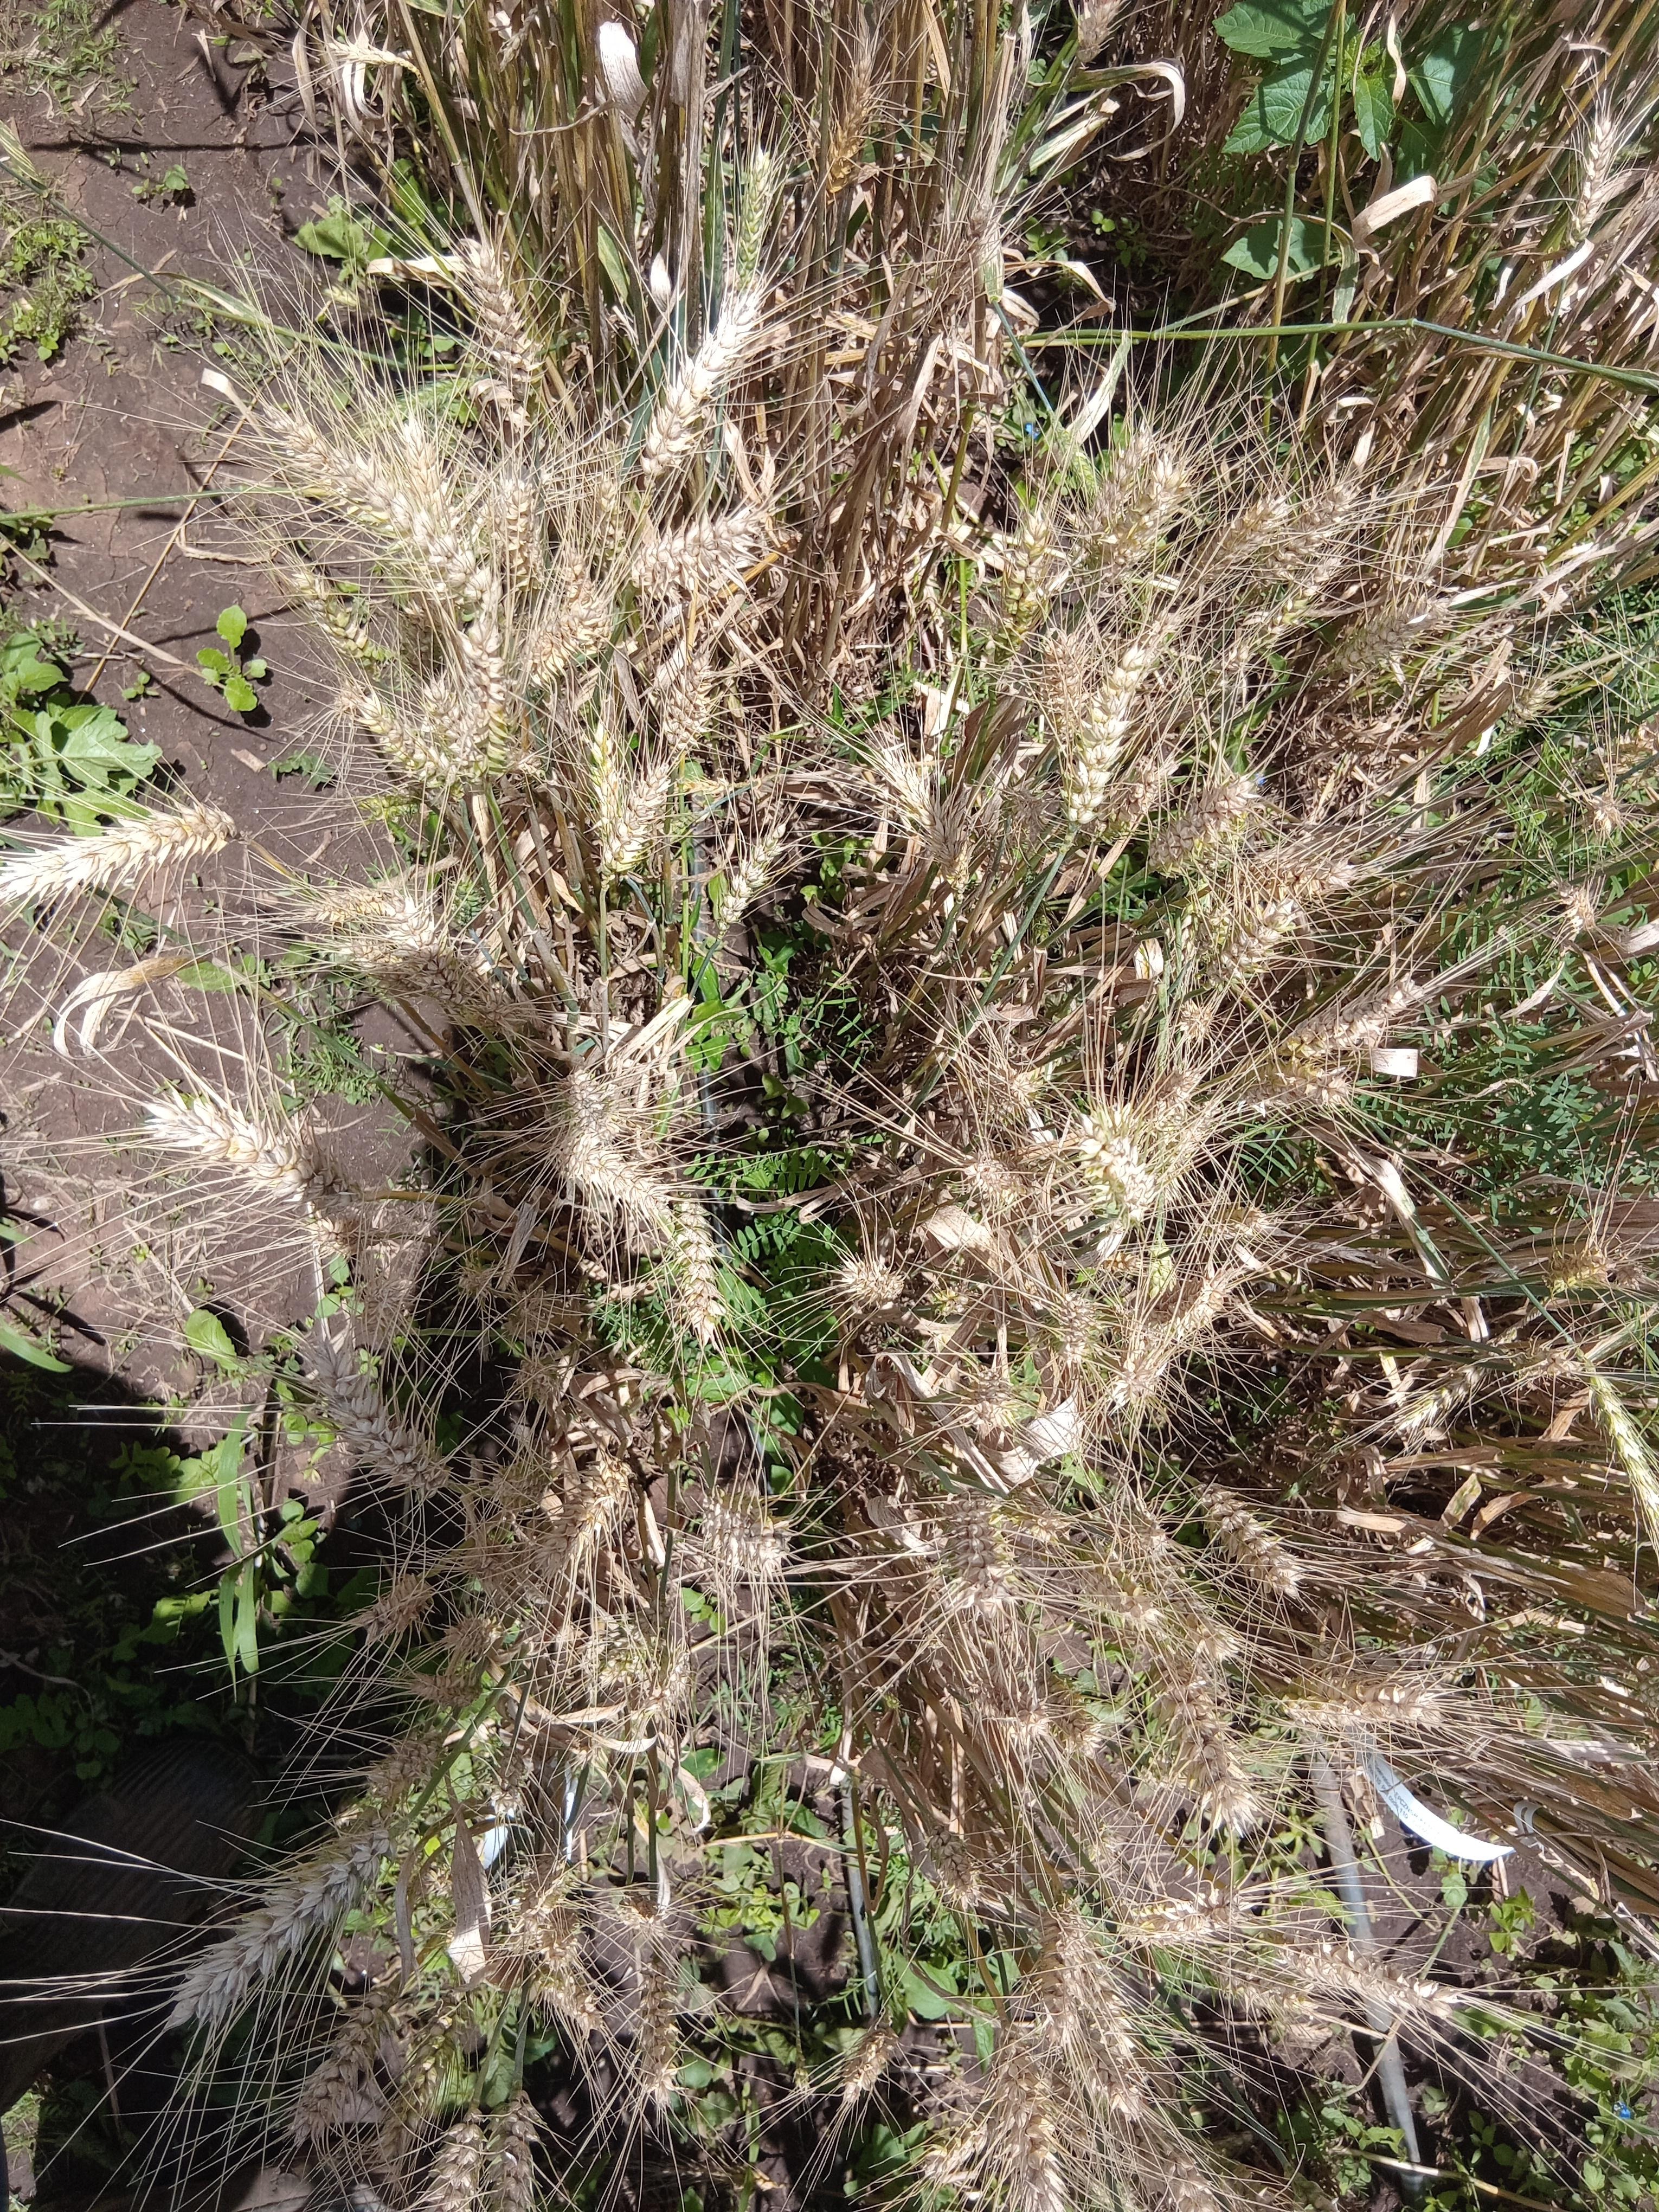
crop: wheat
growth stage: maturity
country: Kenya
